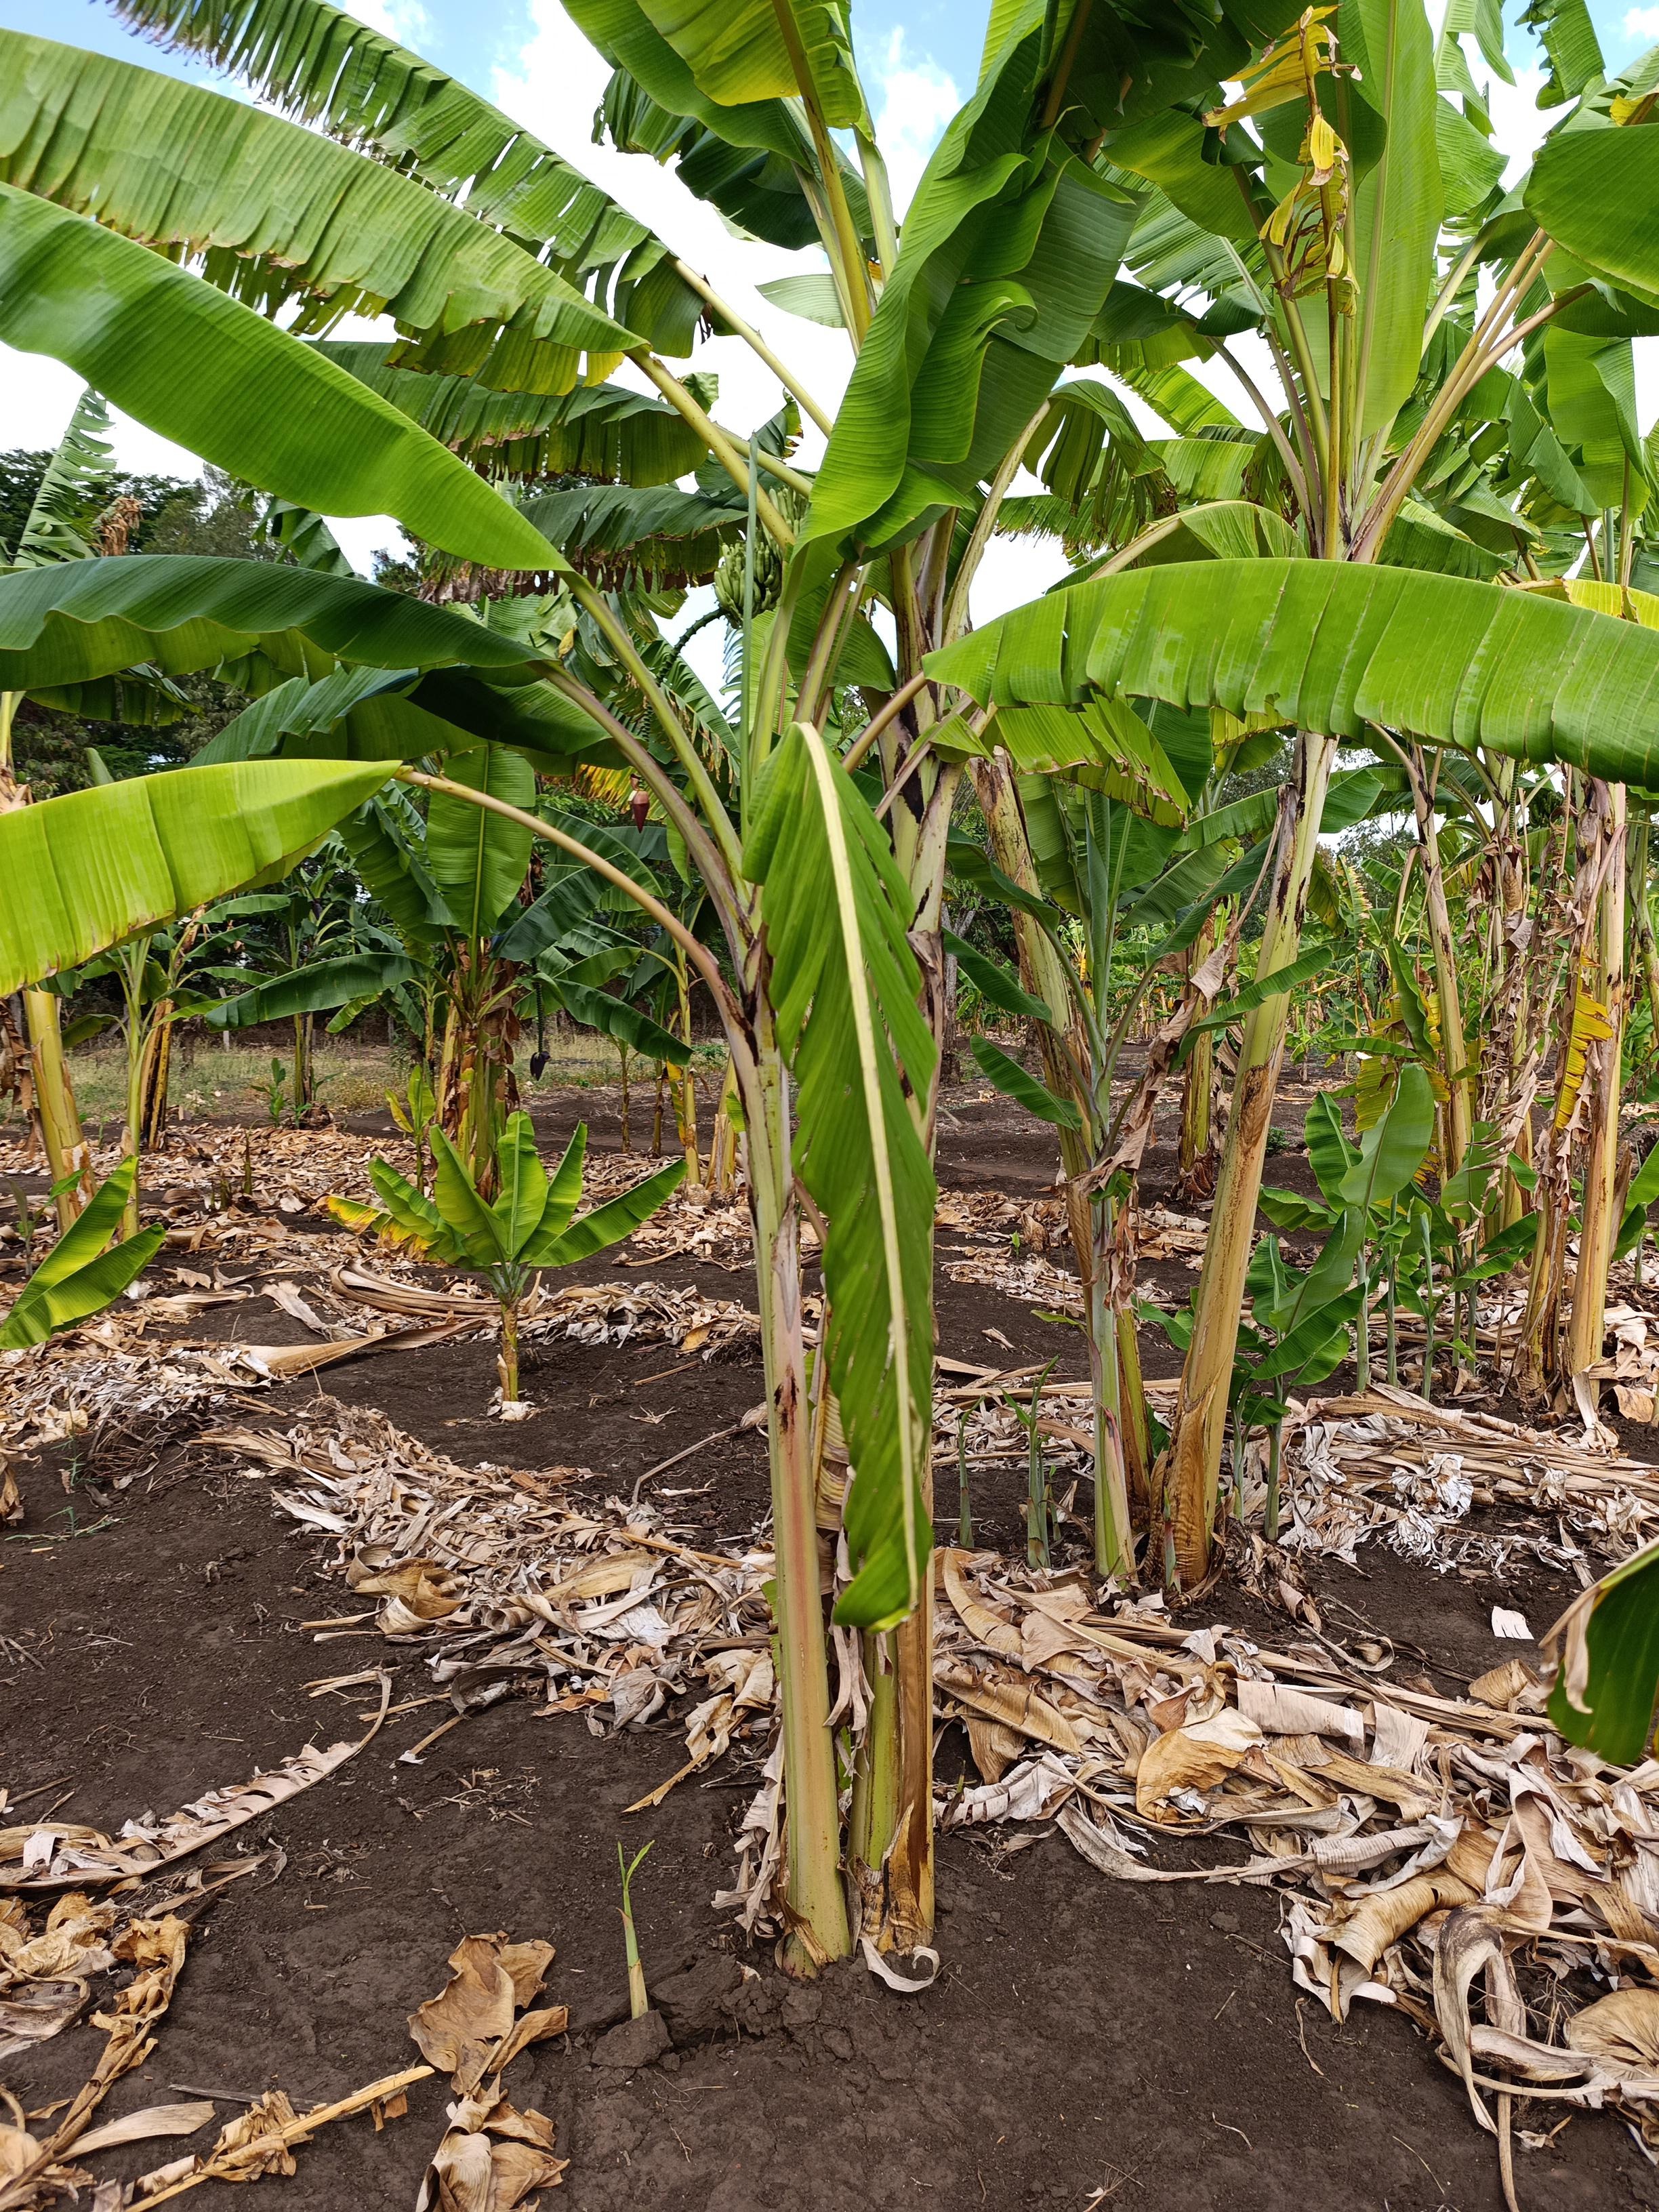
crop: banana
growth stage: vegetative
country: Tanzania
